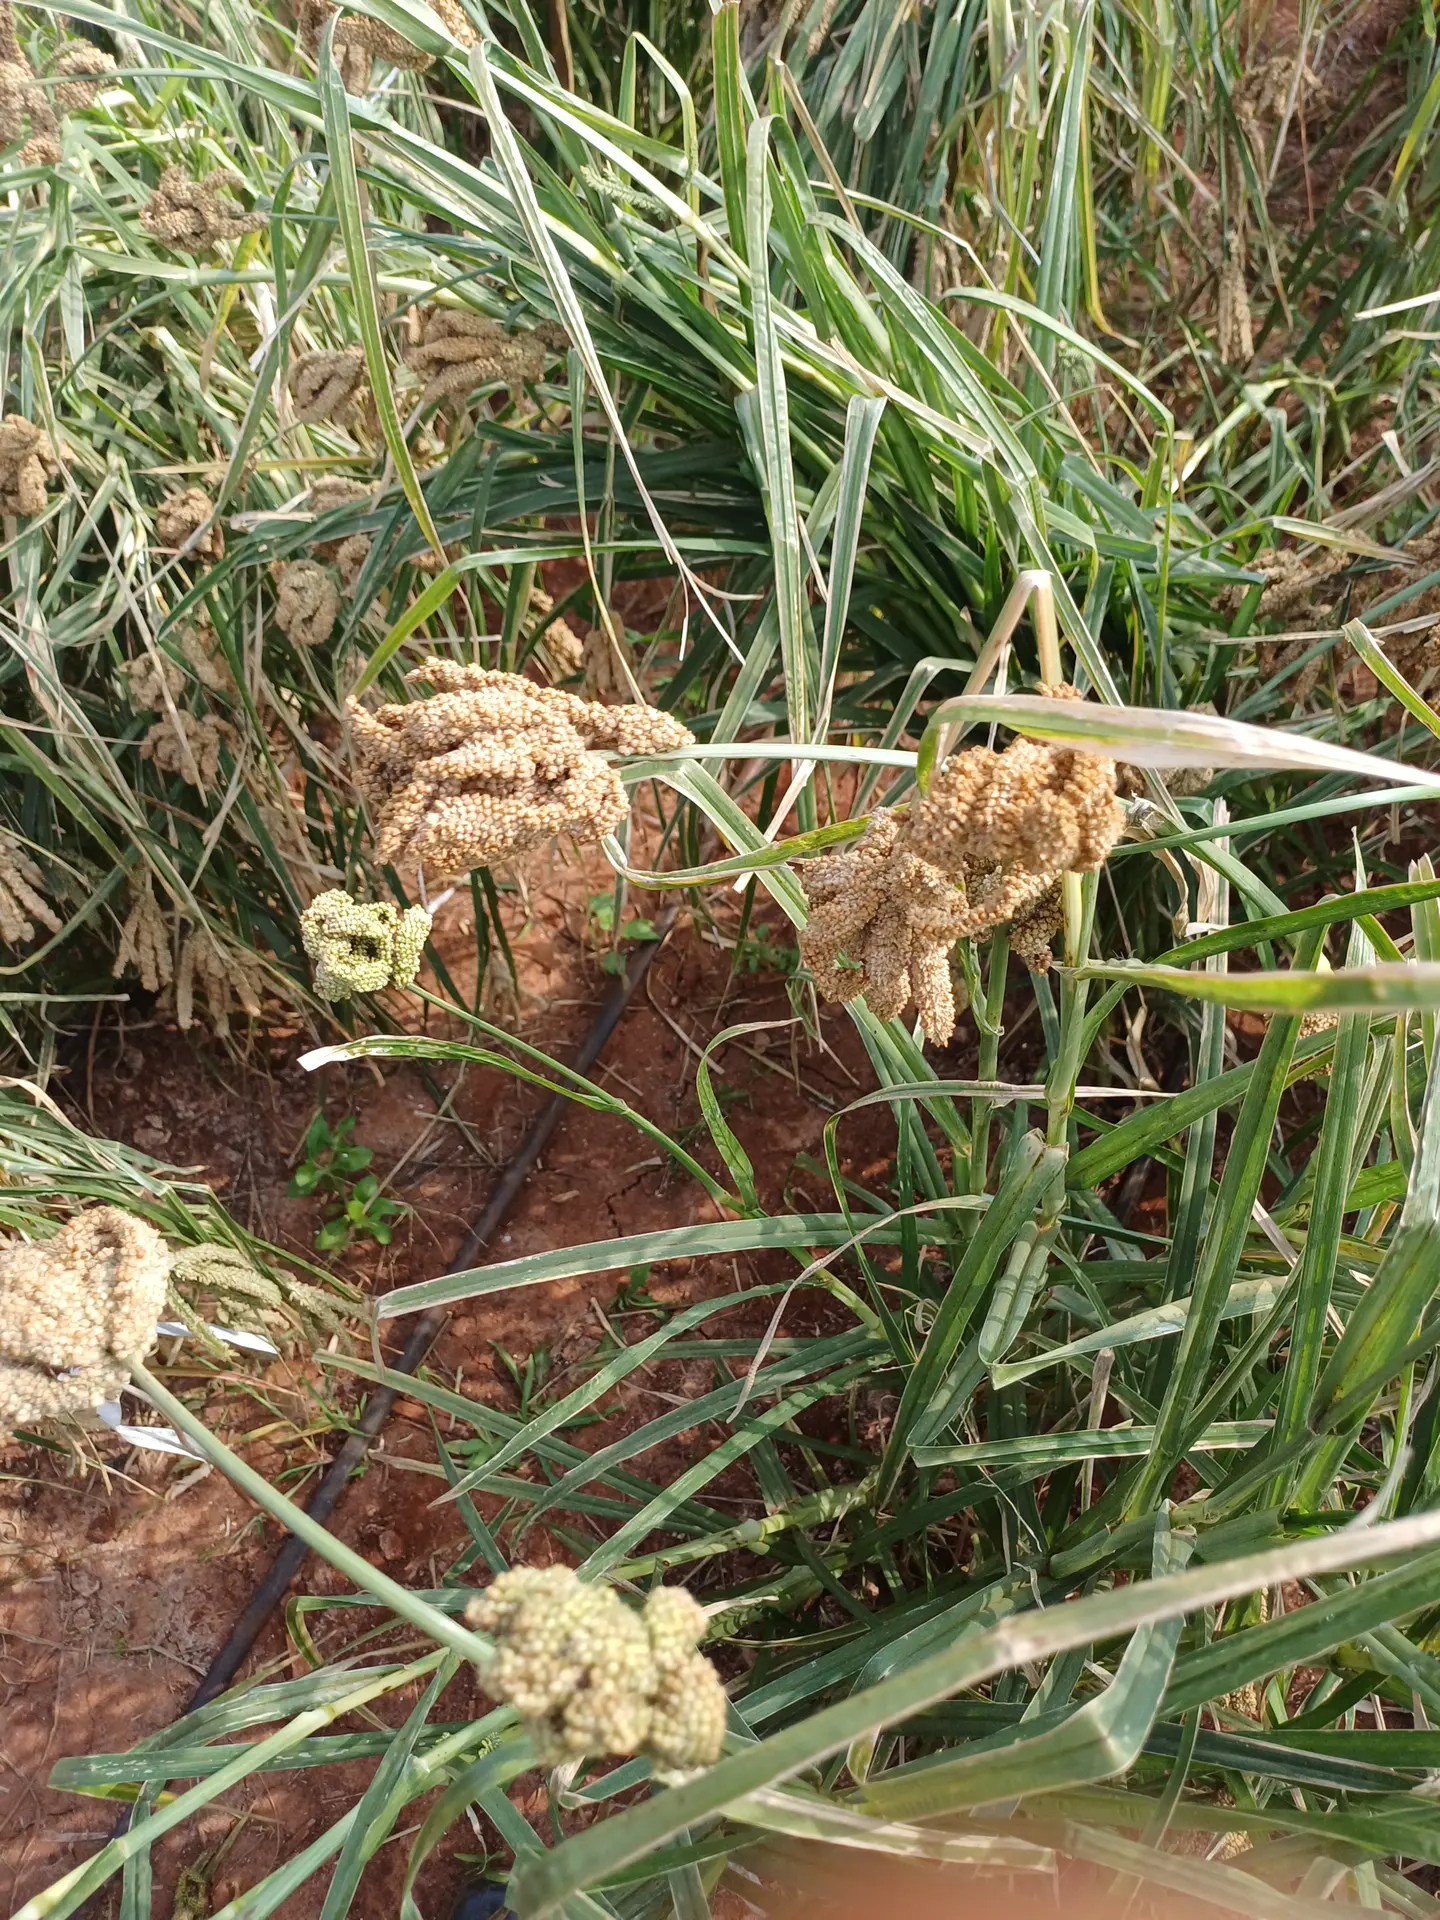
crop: finger millet
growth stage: maturity
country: Kenya
